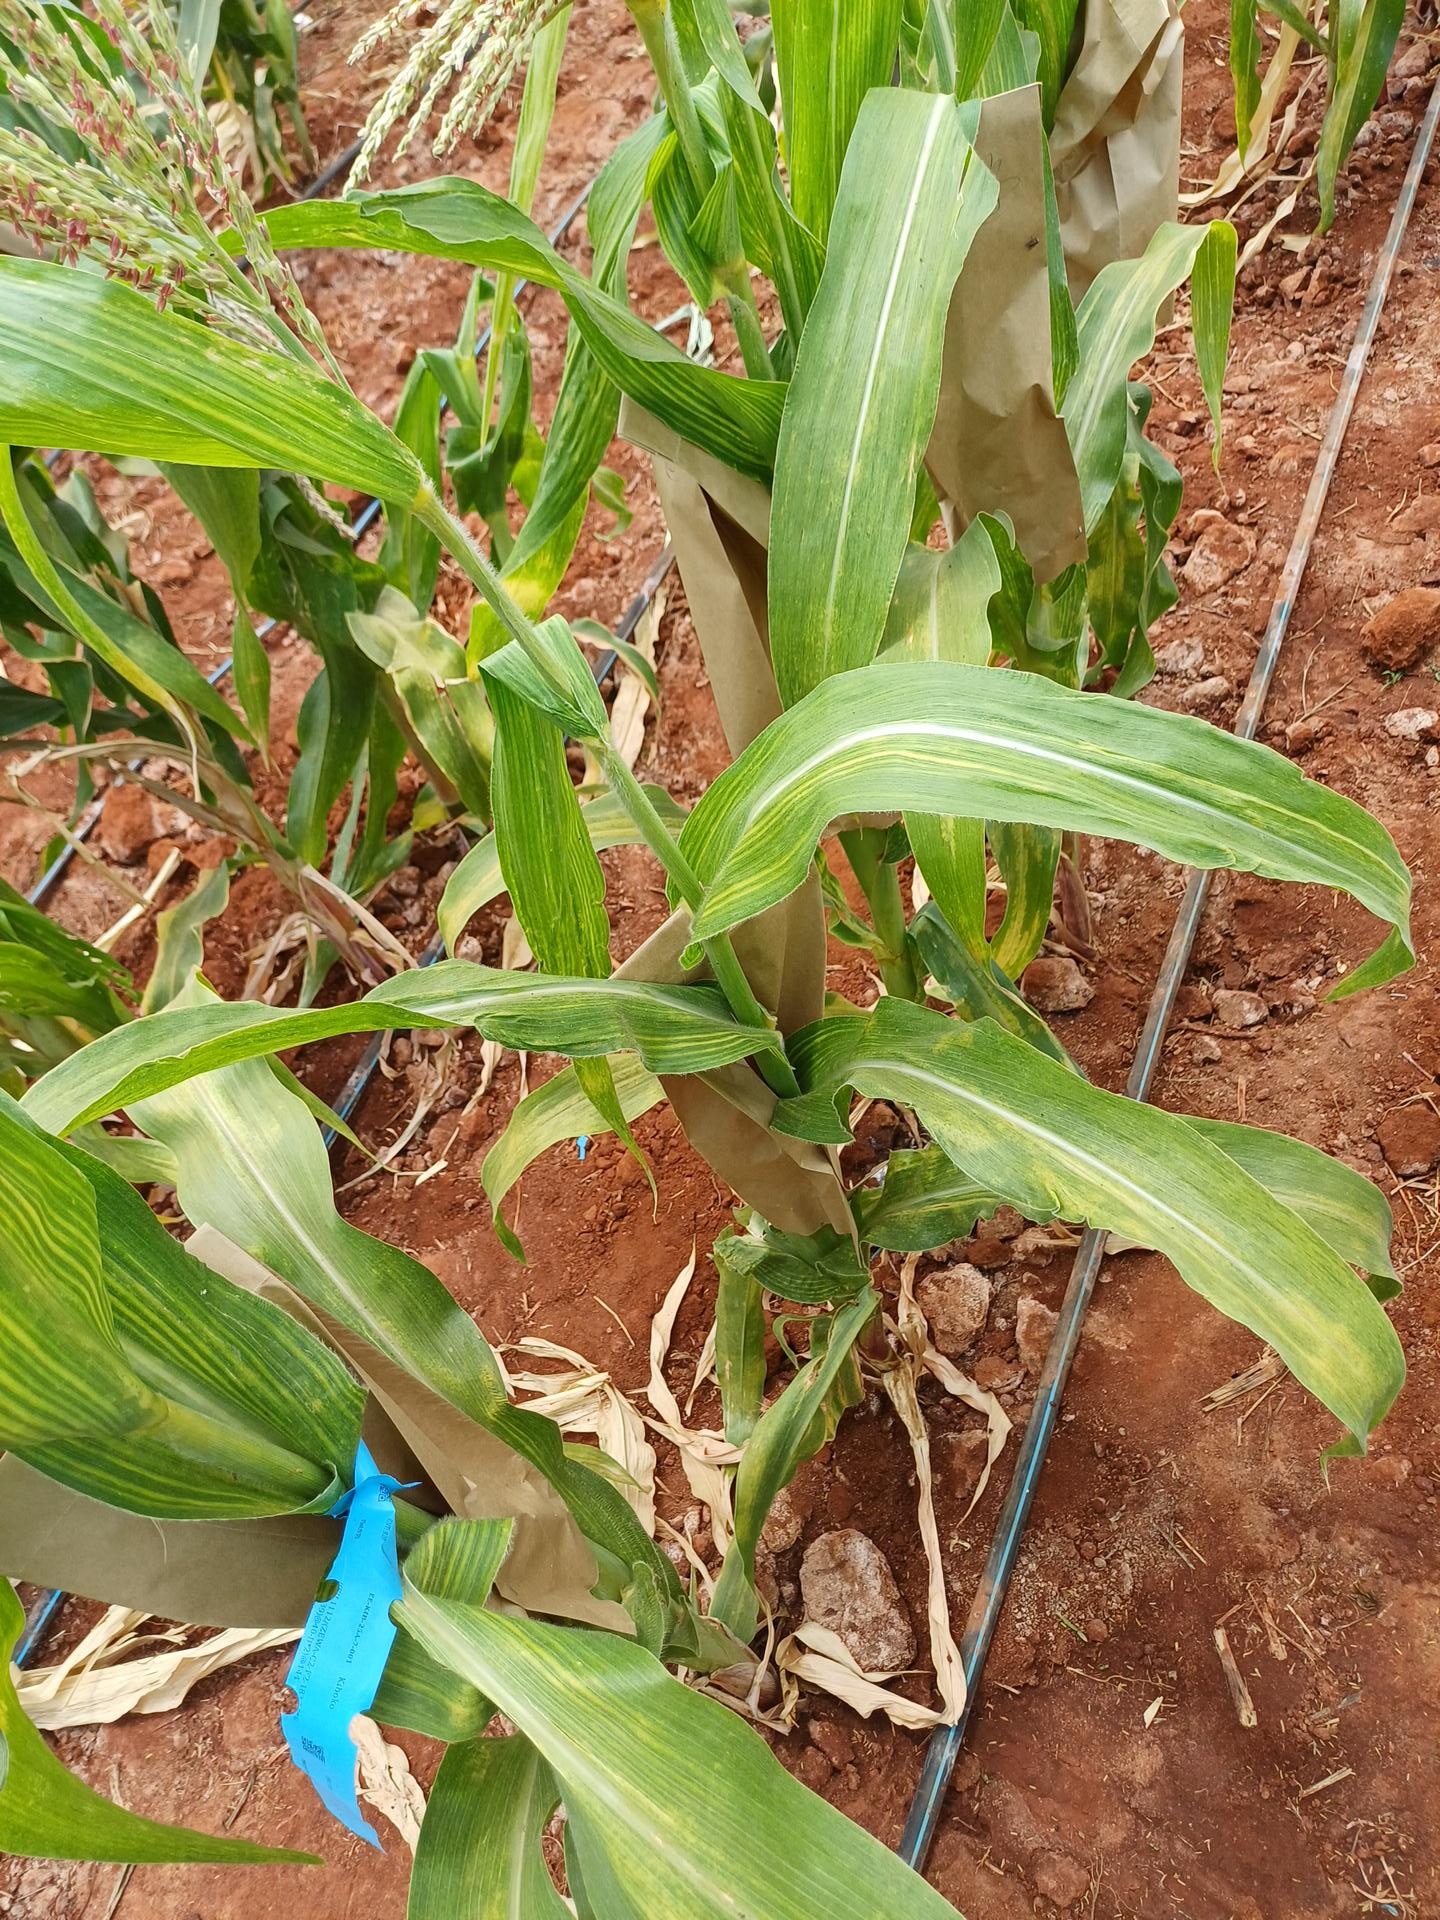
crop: maize
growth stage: flowering
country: Kenya
